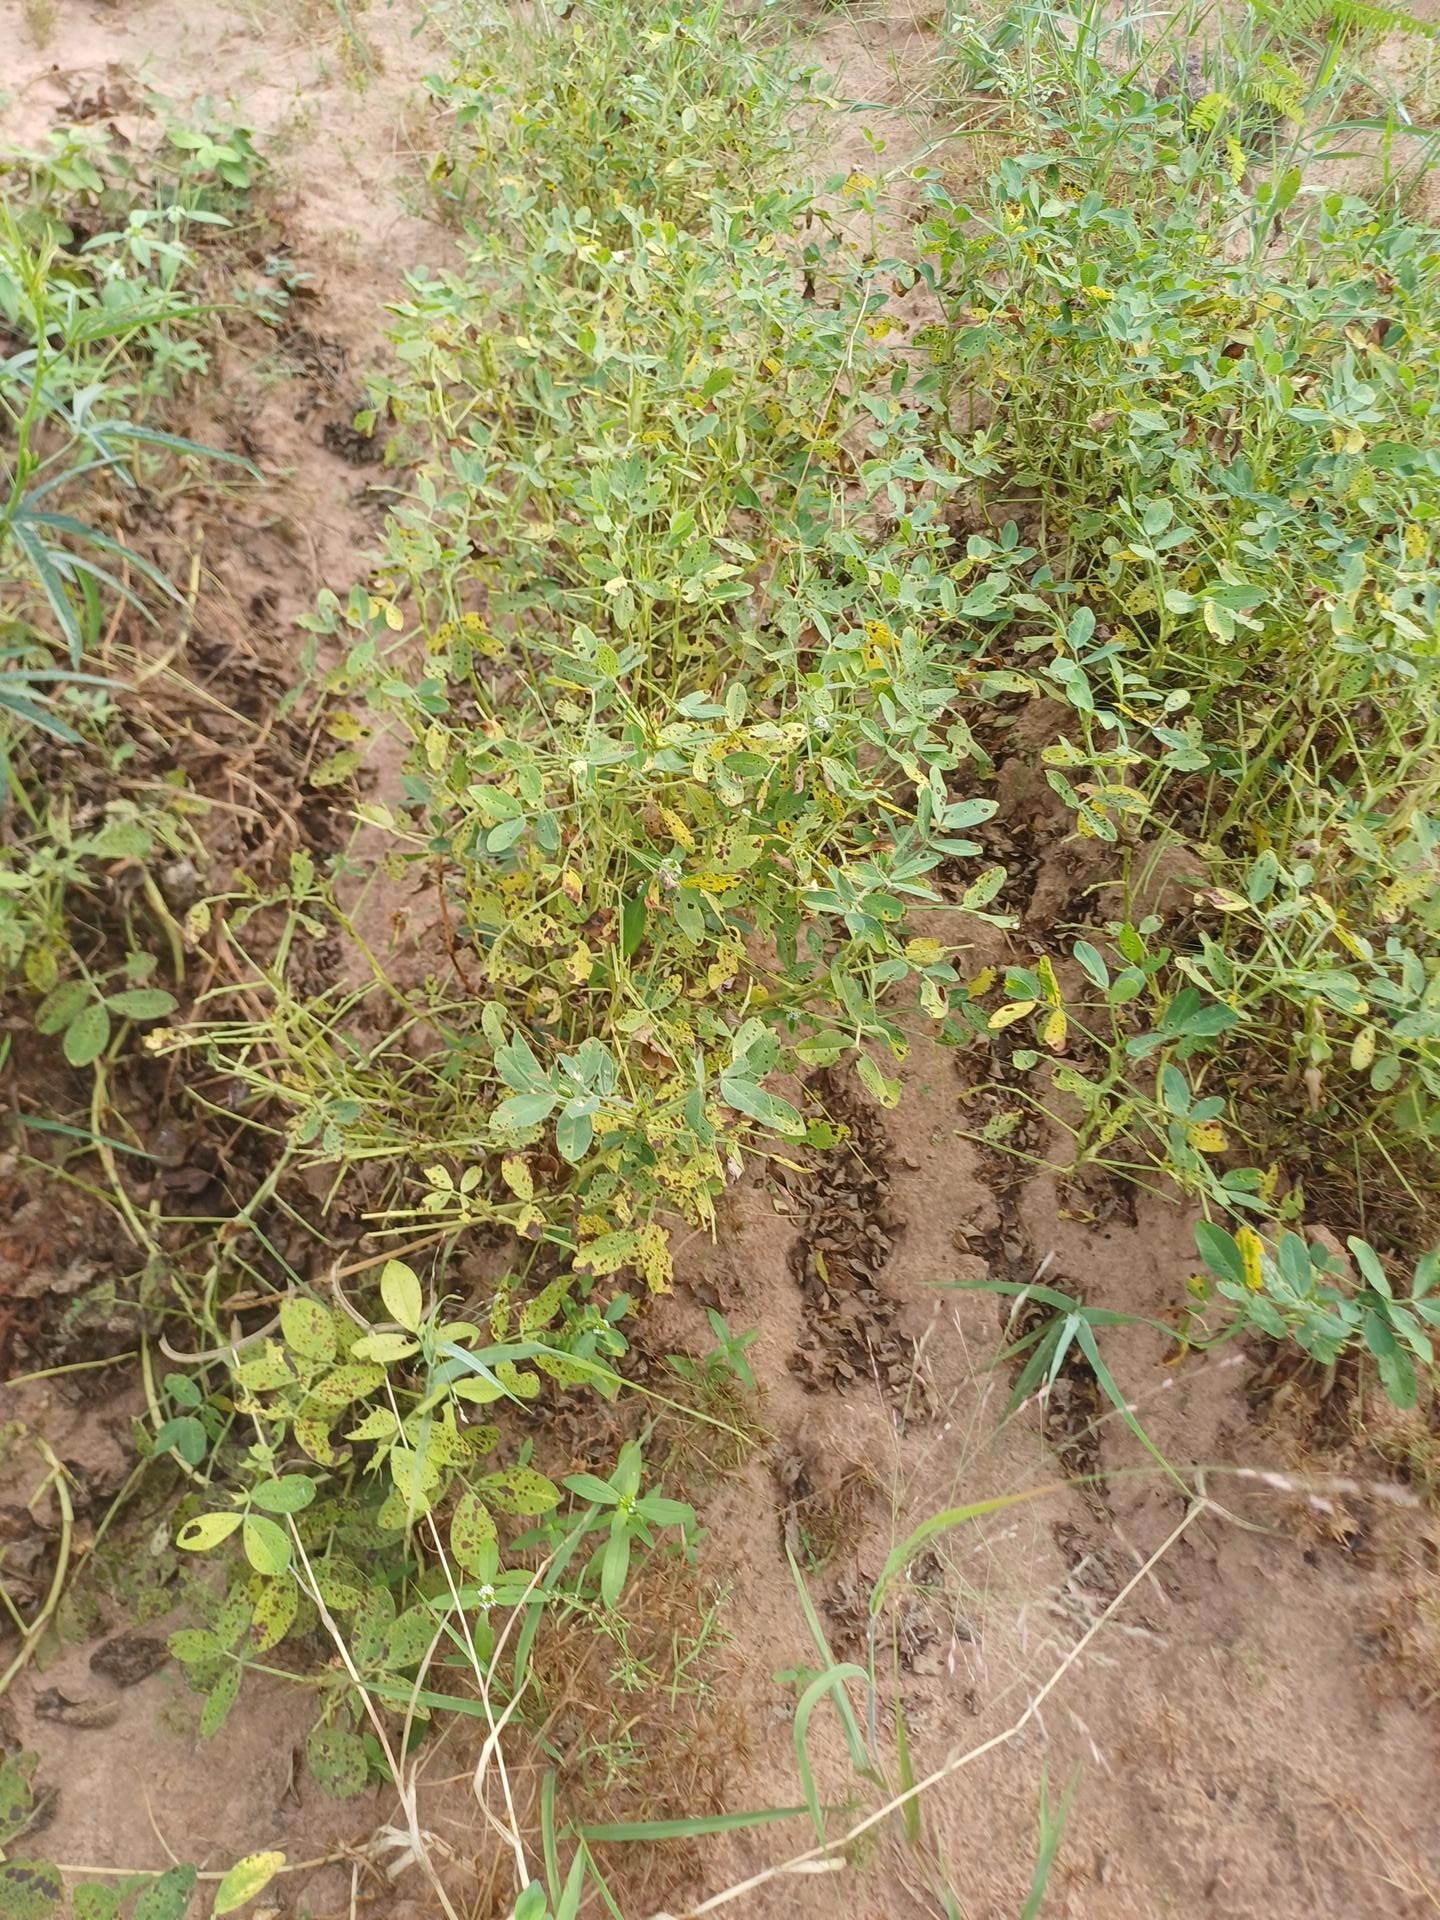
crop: groundnut
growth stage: flowering
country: Senegal
